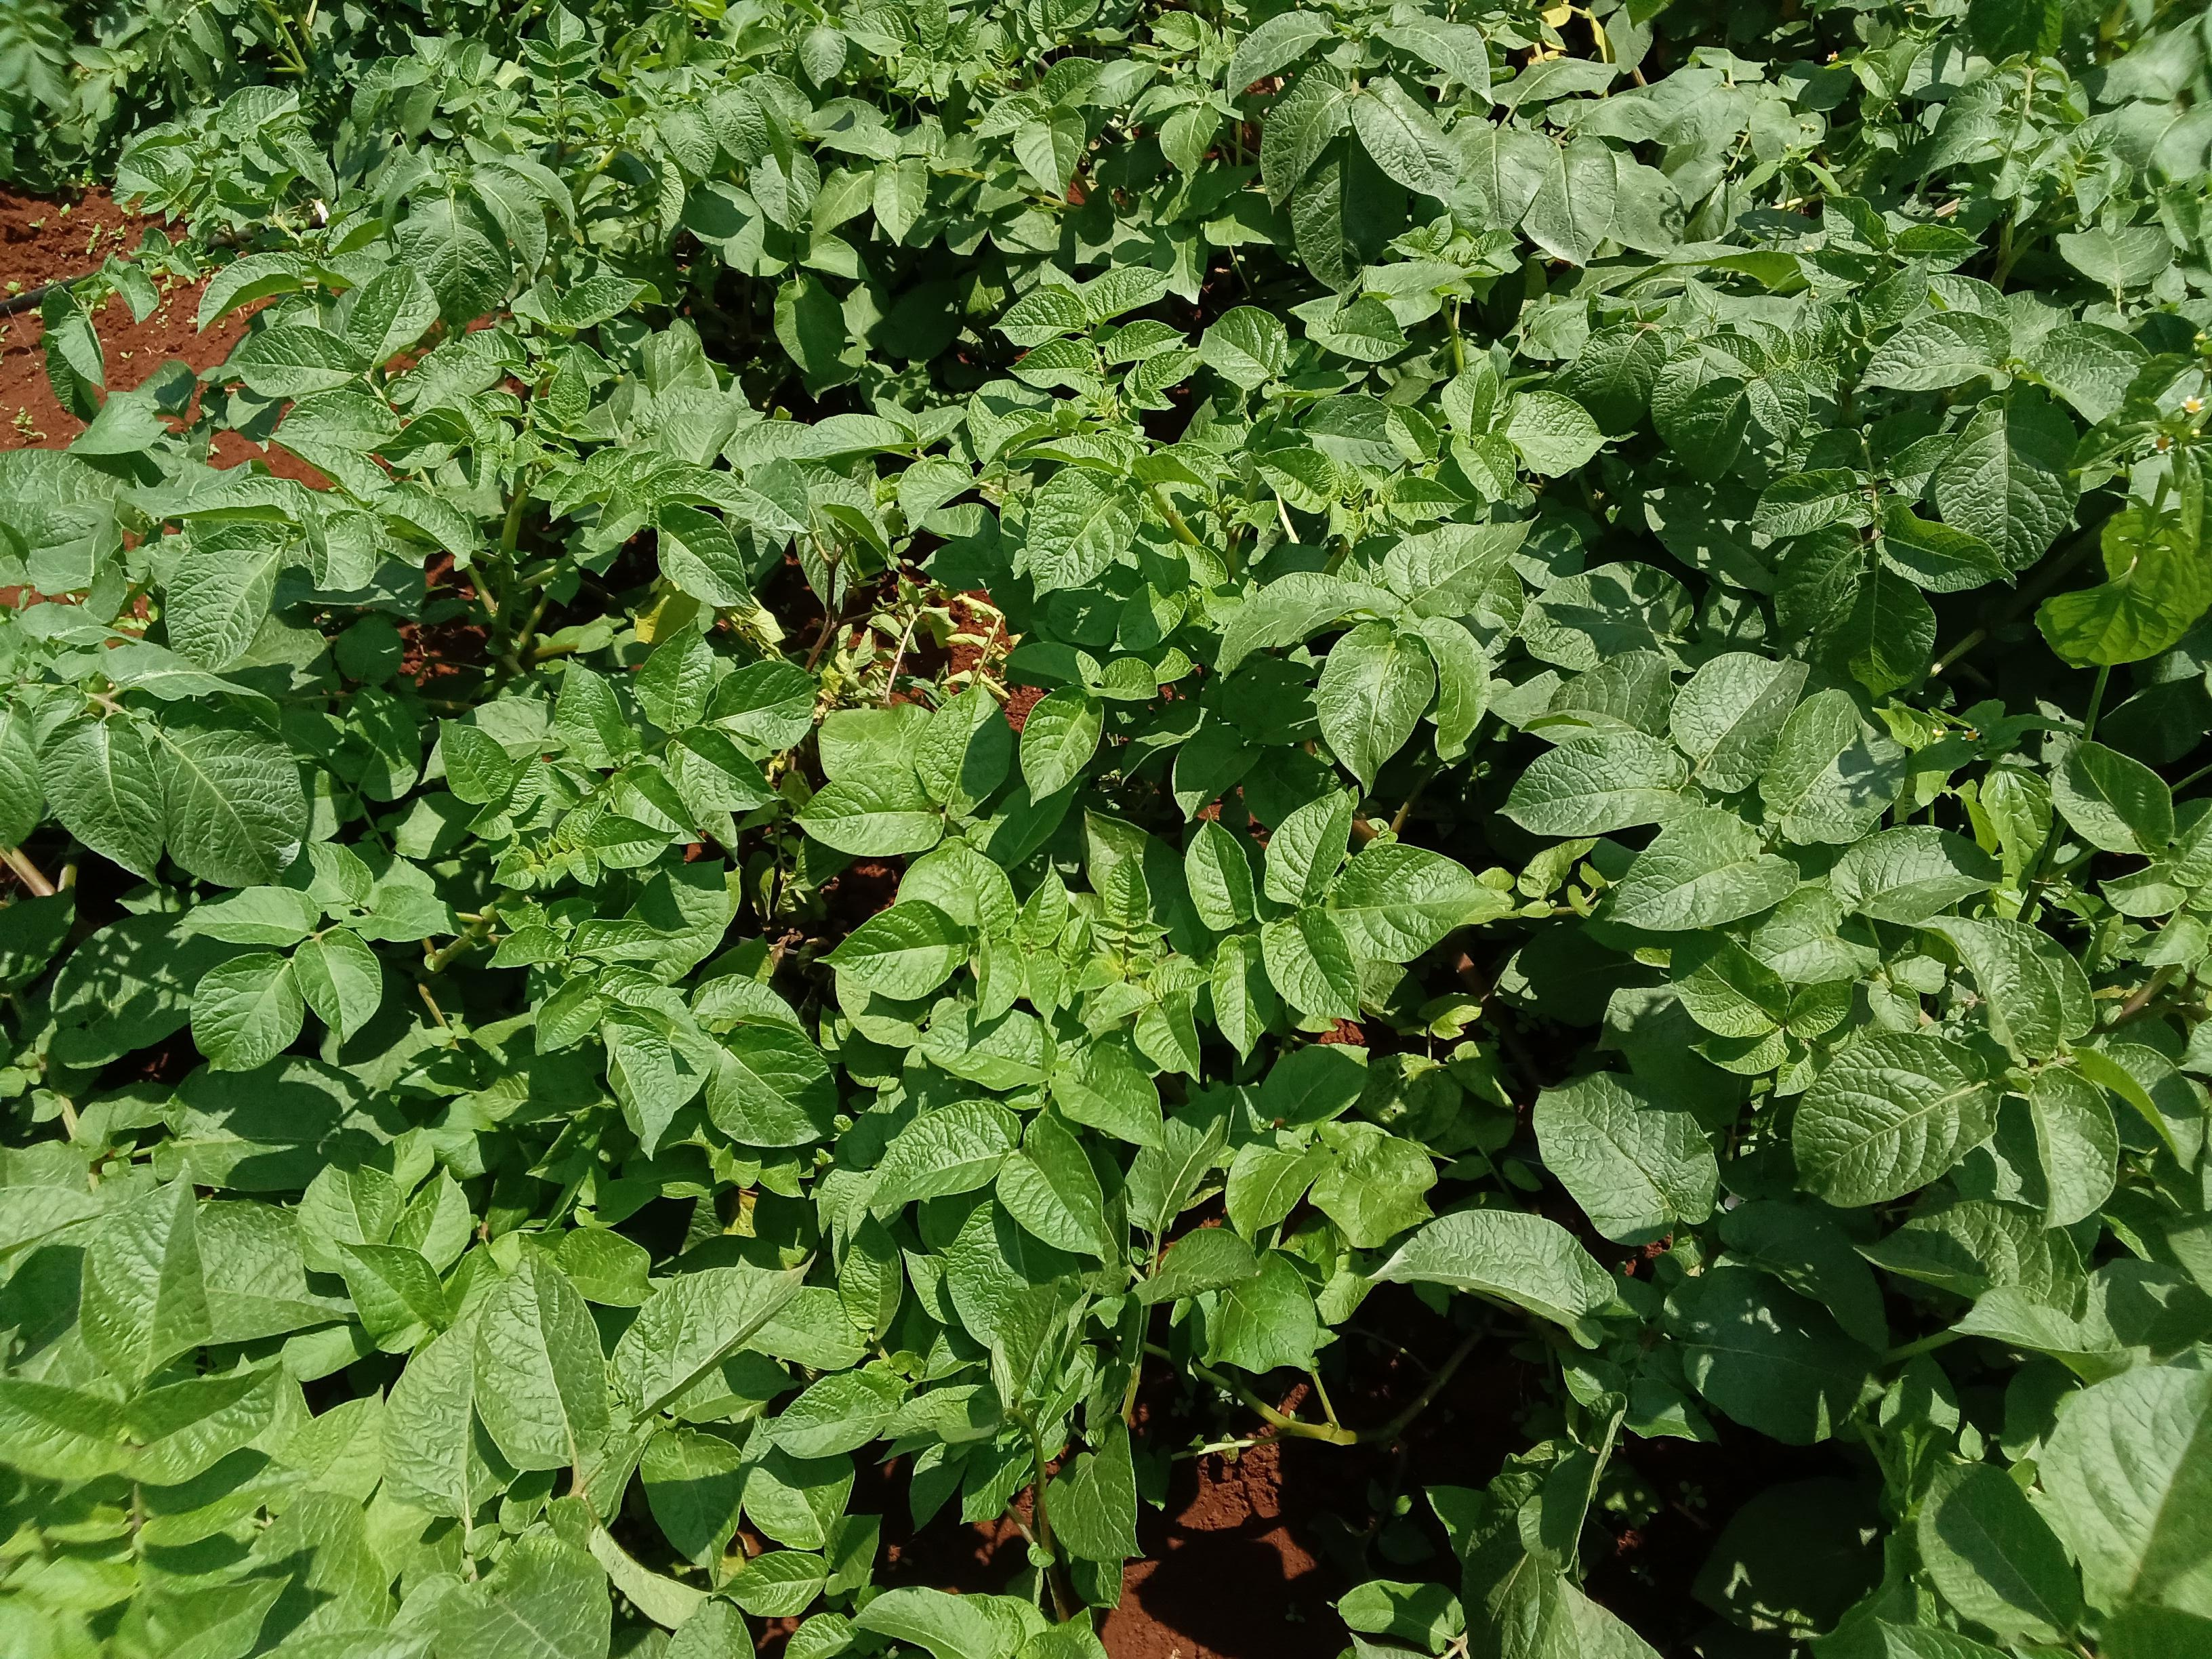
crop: potato
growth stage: flowering
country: Kenya
